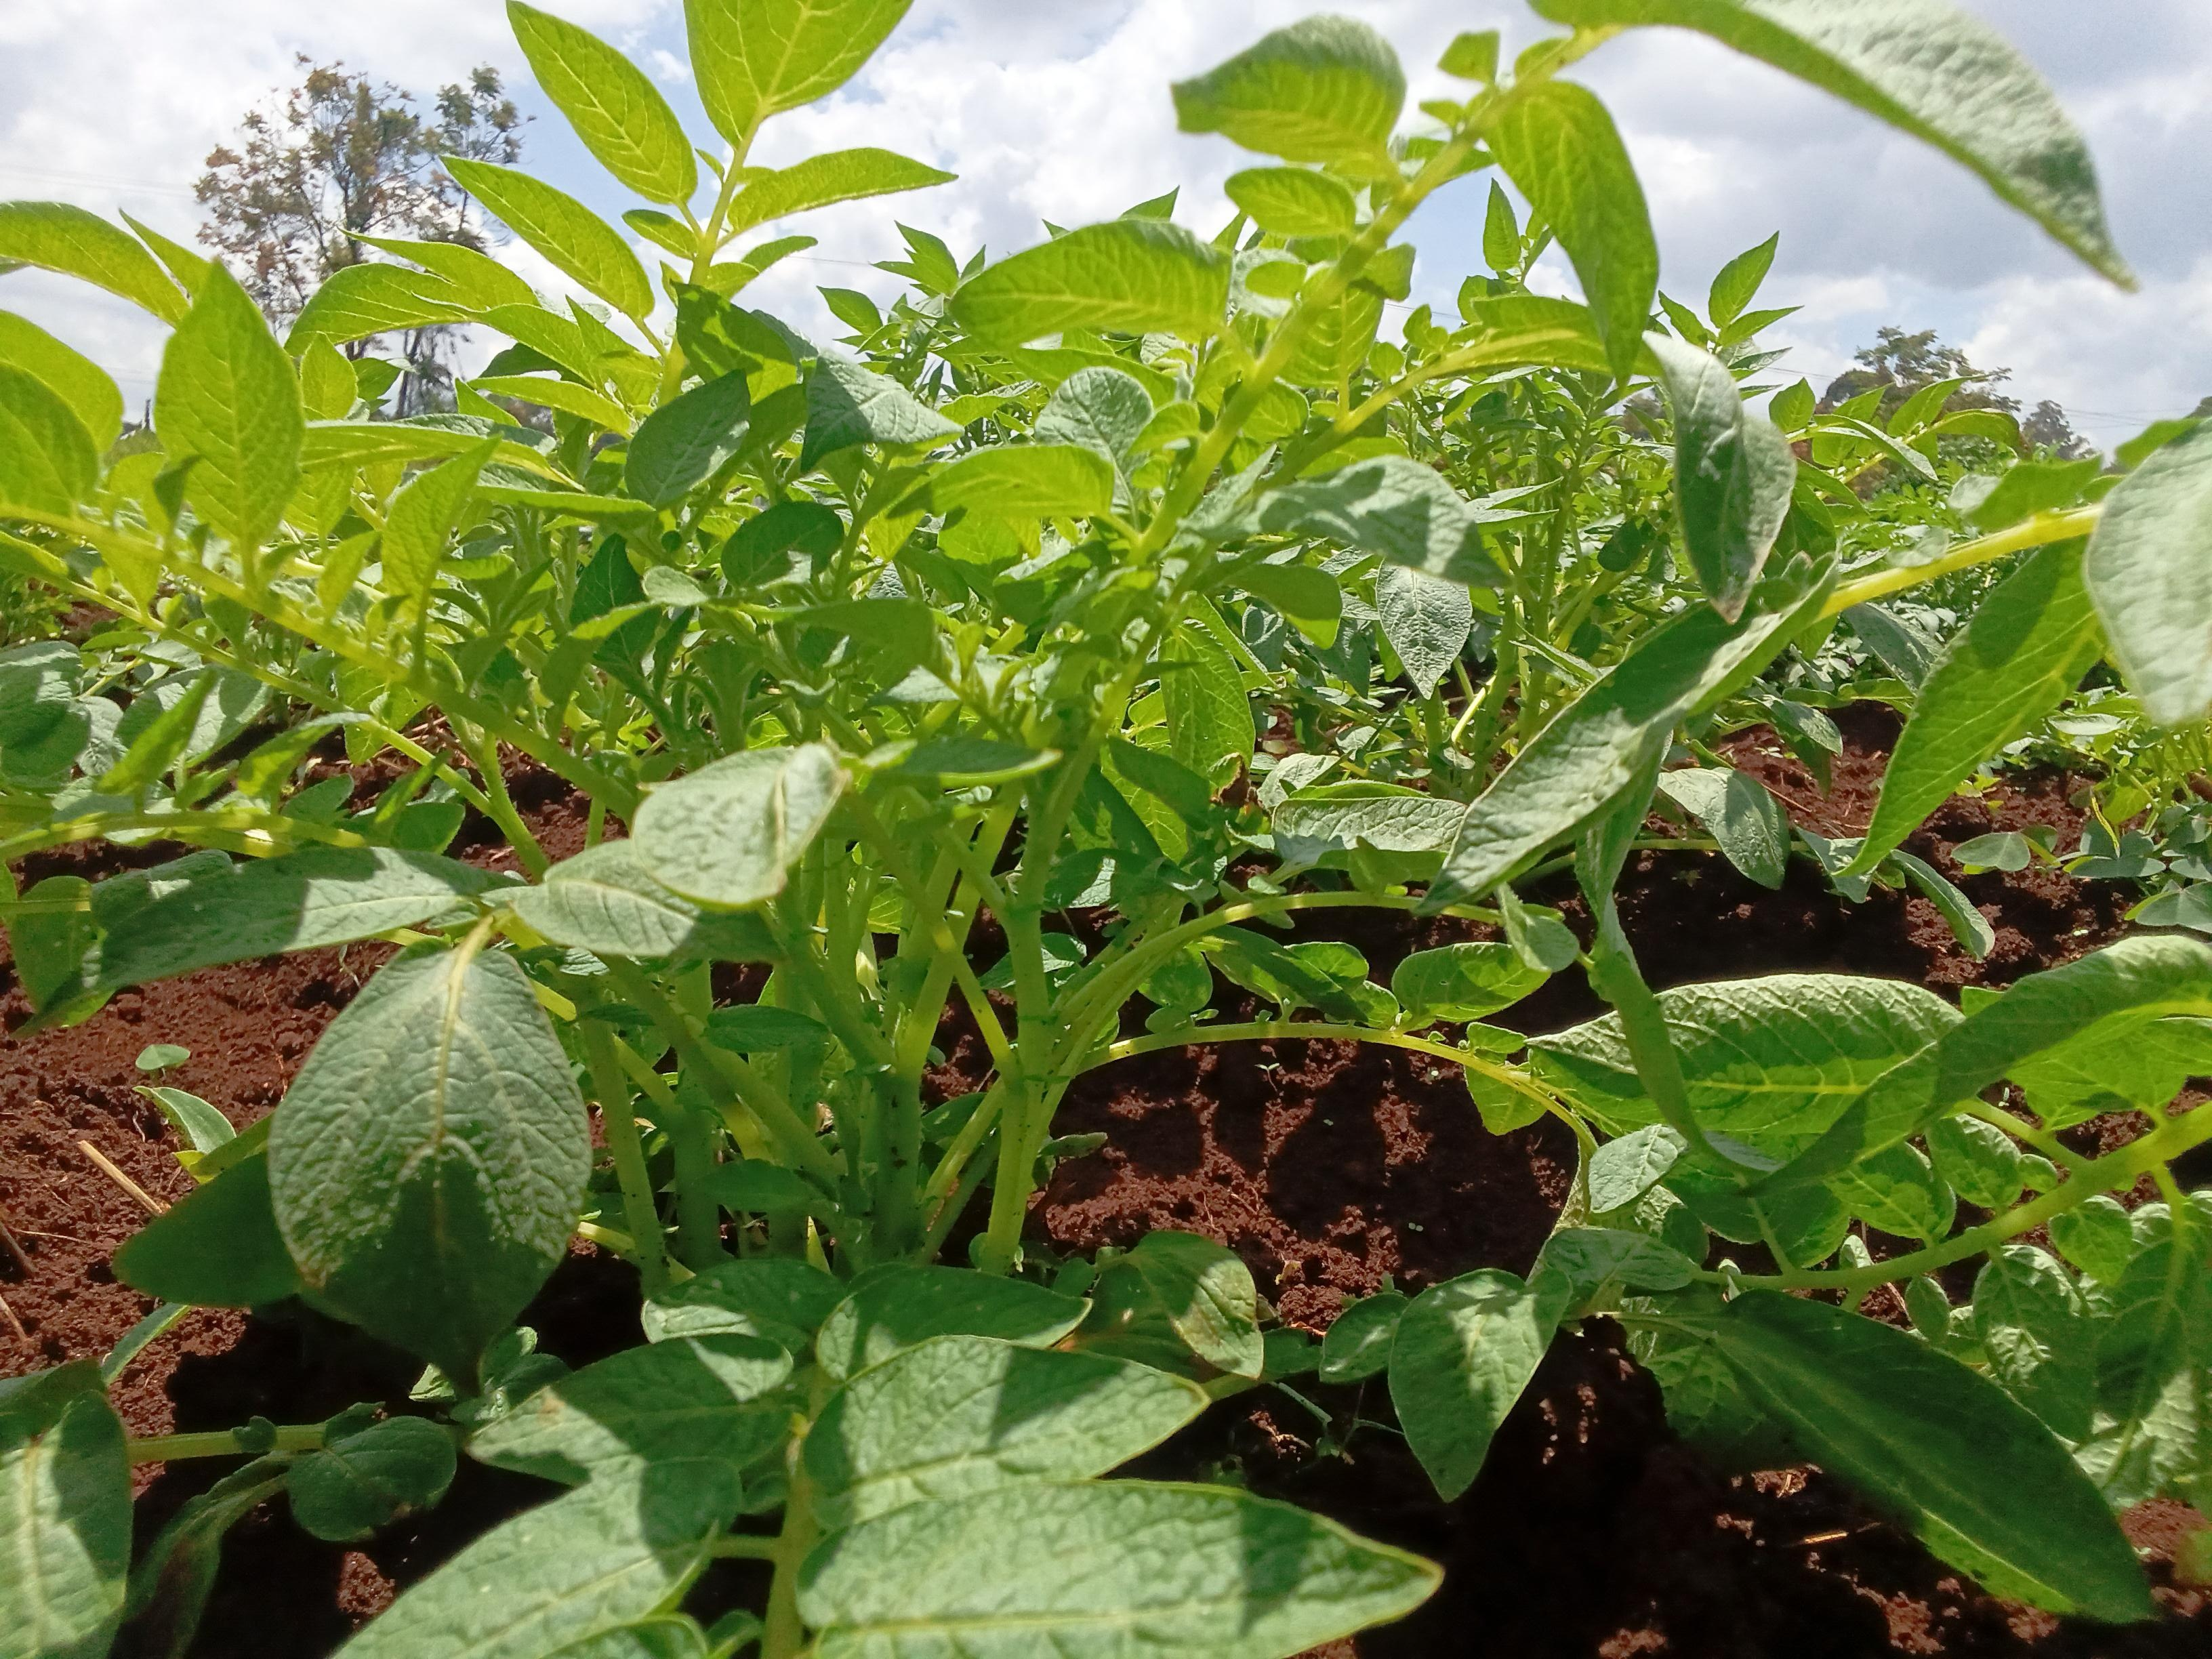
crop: potato
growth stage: vegetative
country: Kenya
